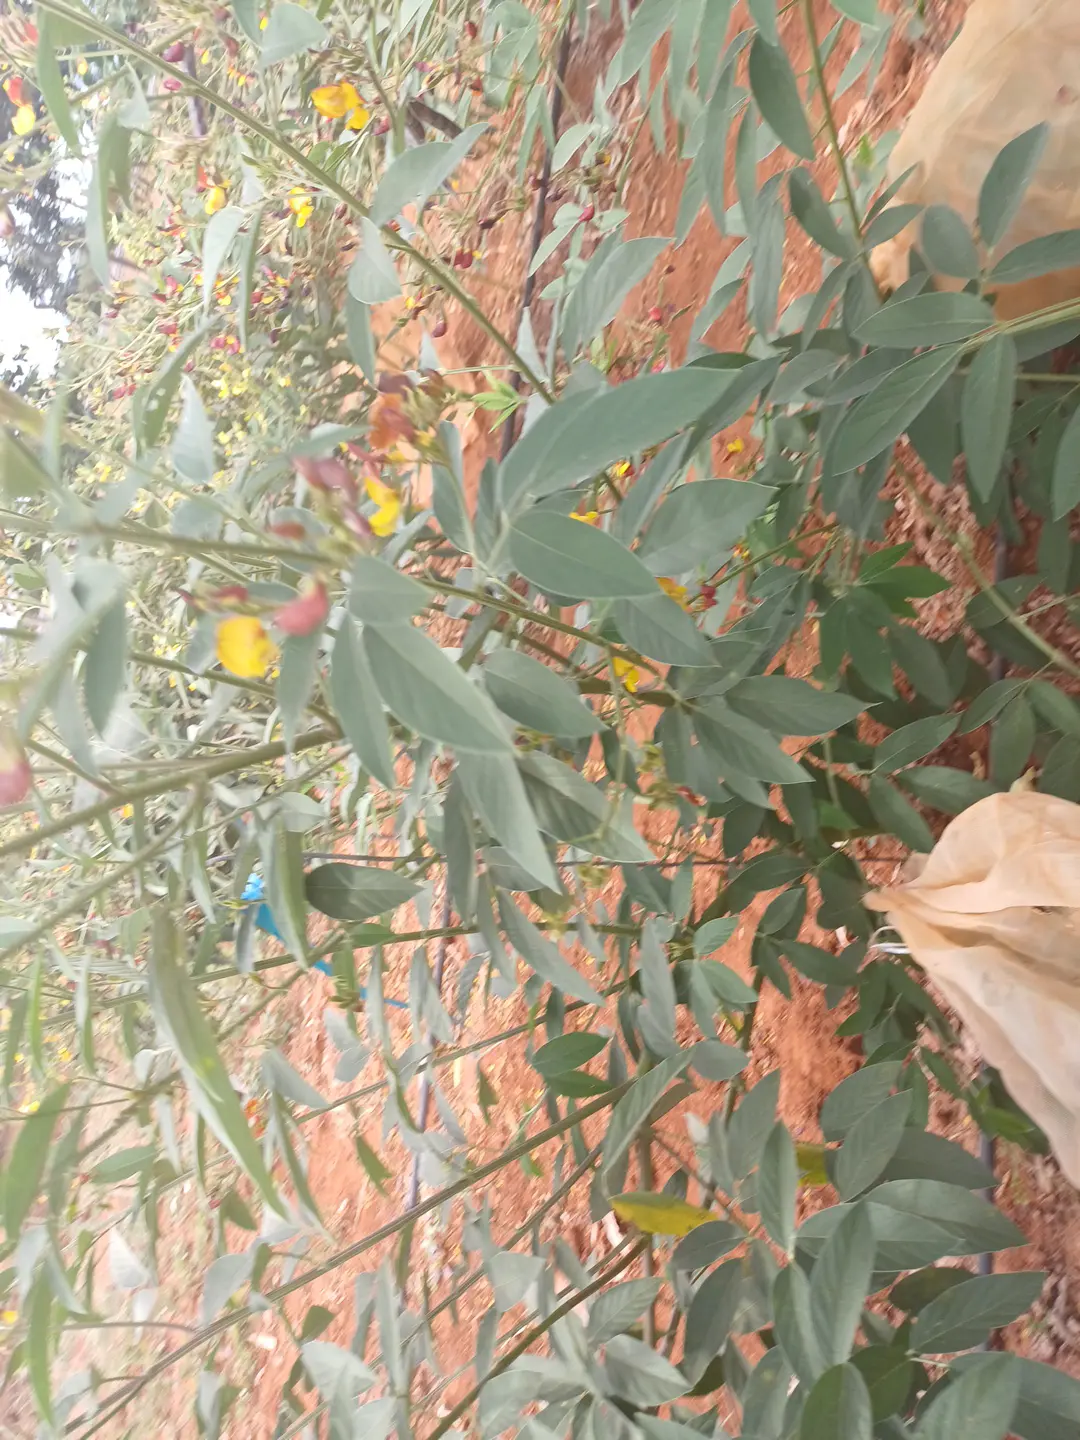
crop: pigeonpea
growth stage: development pod
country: Kenya
